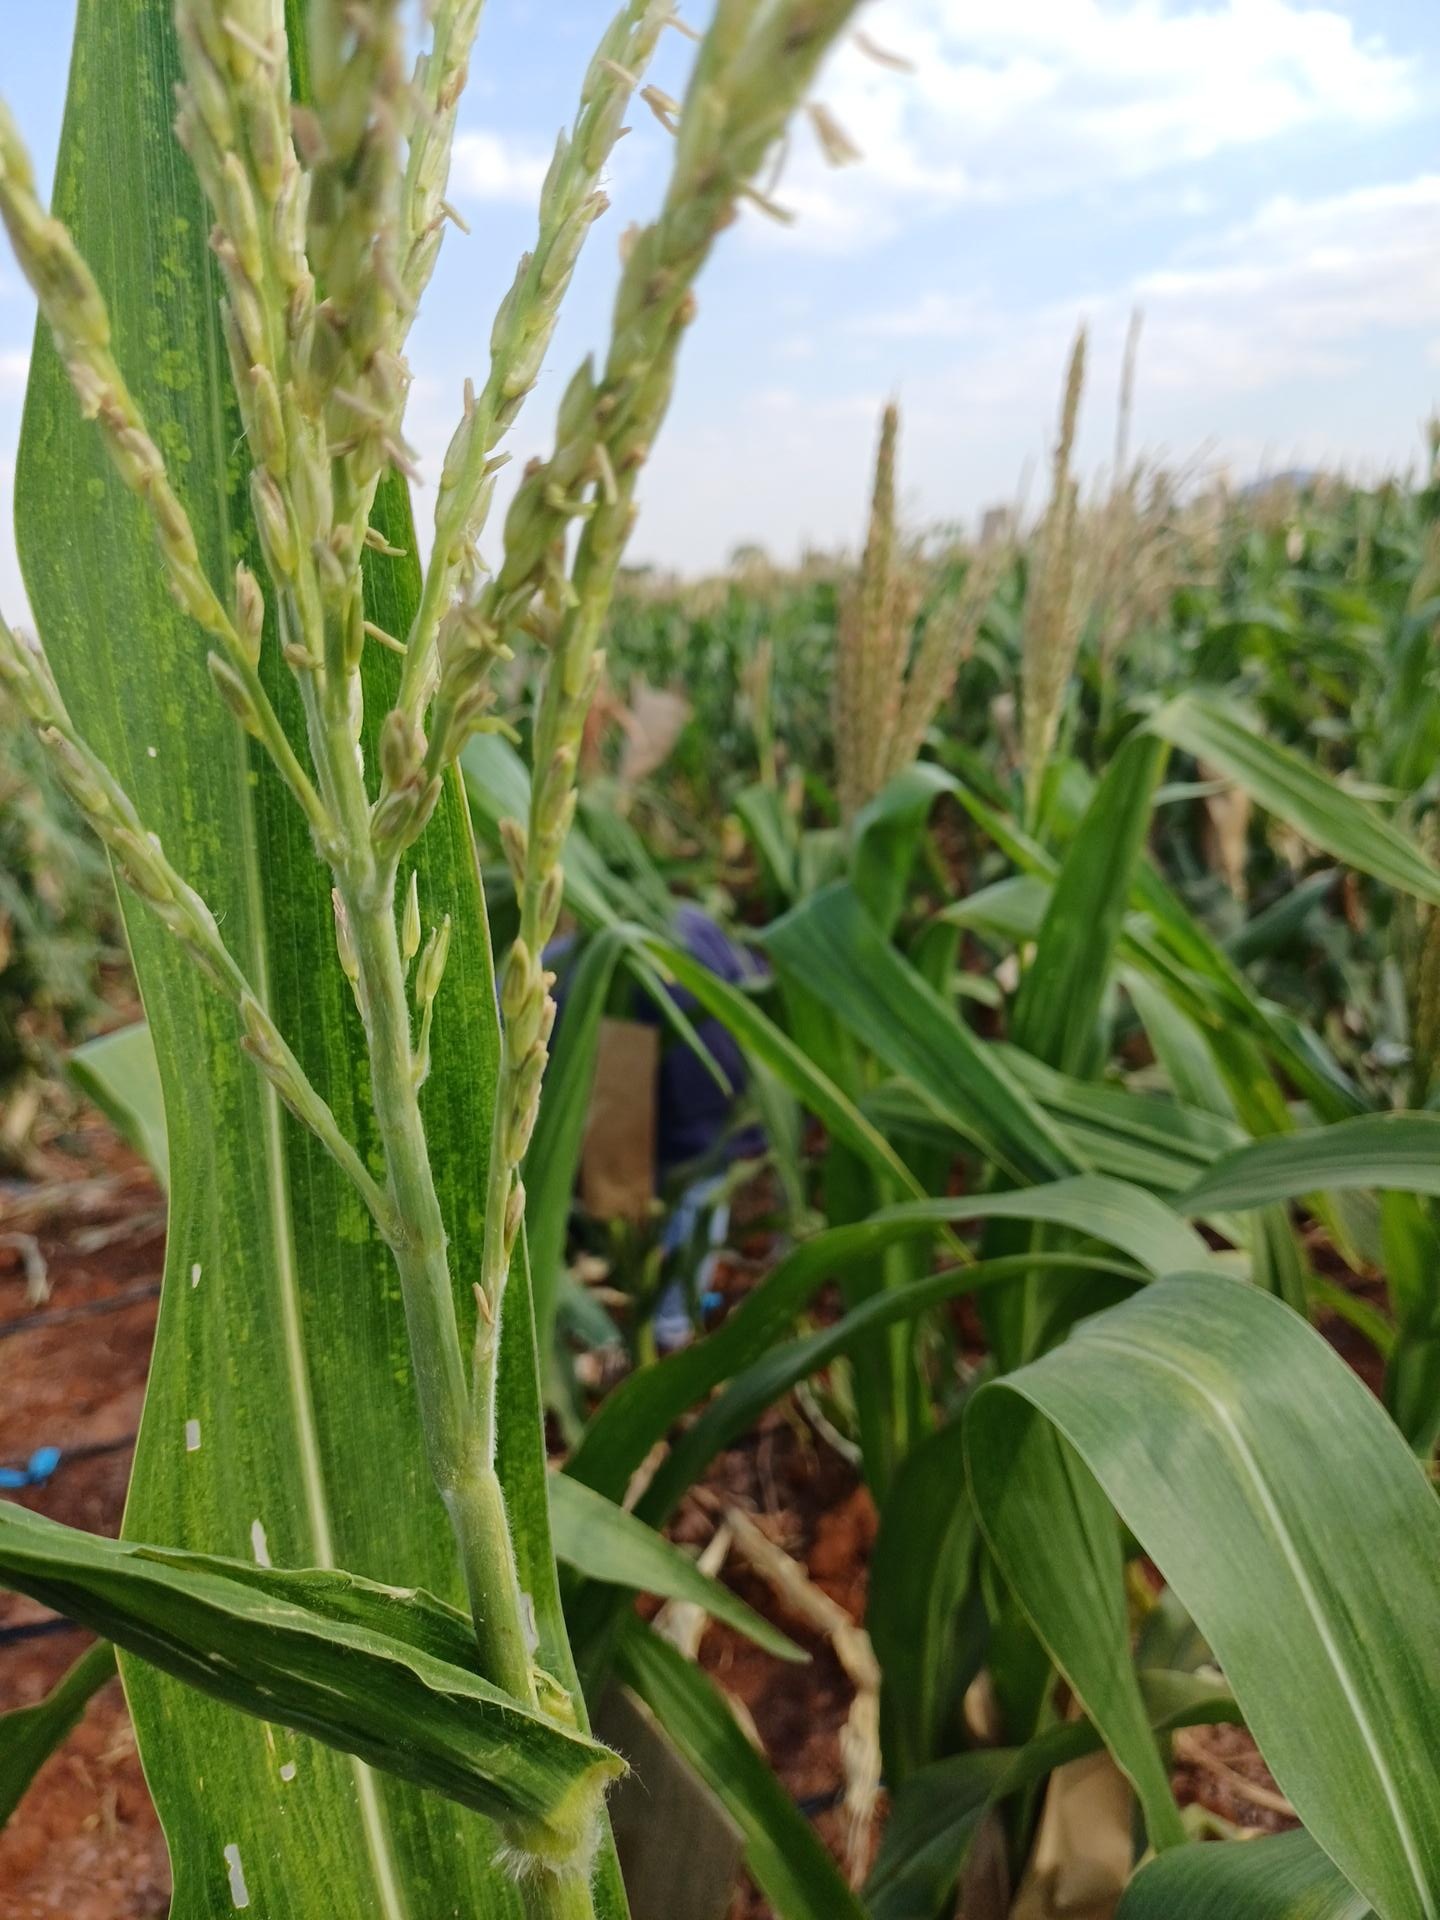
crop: maize
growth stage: flowering
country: Kenya
